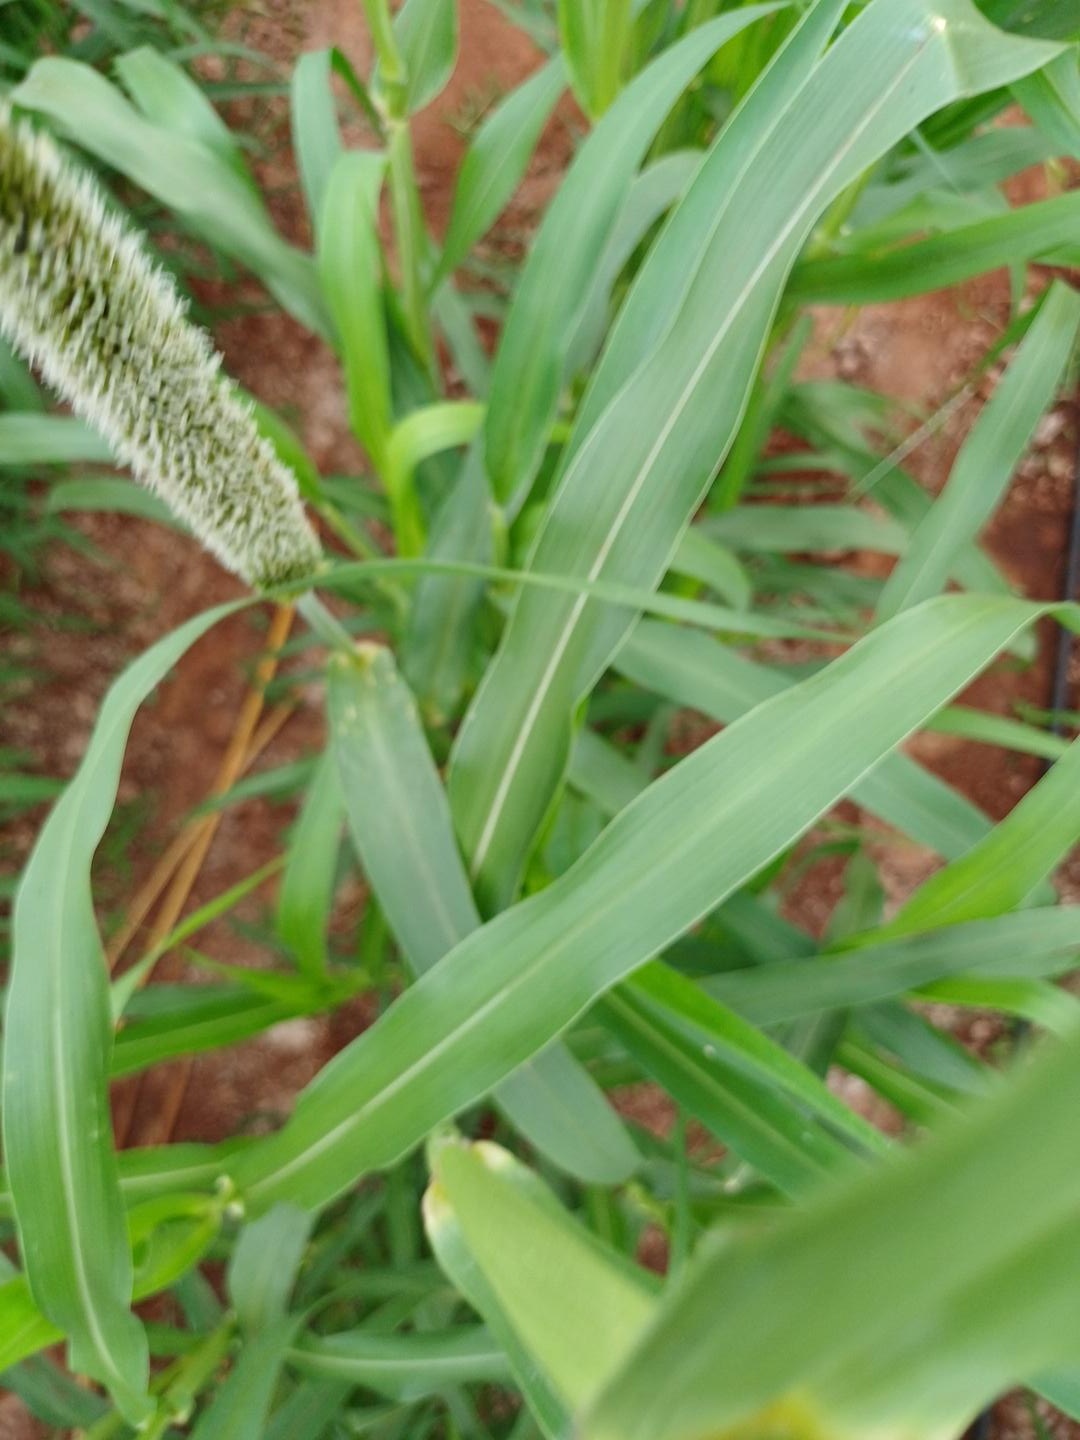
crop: pearl millet
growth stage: flowering
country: Kenya
